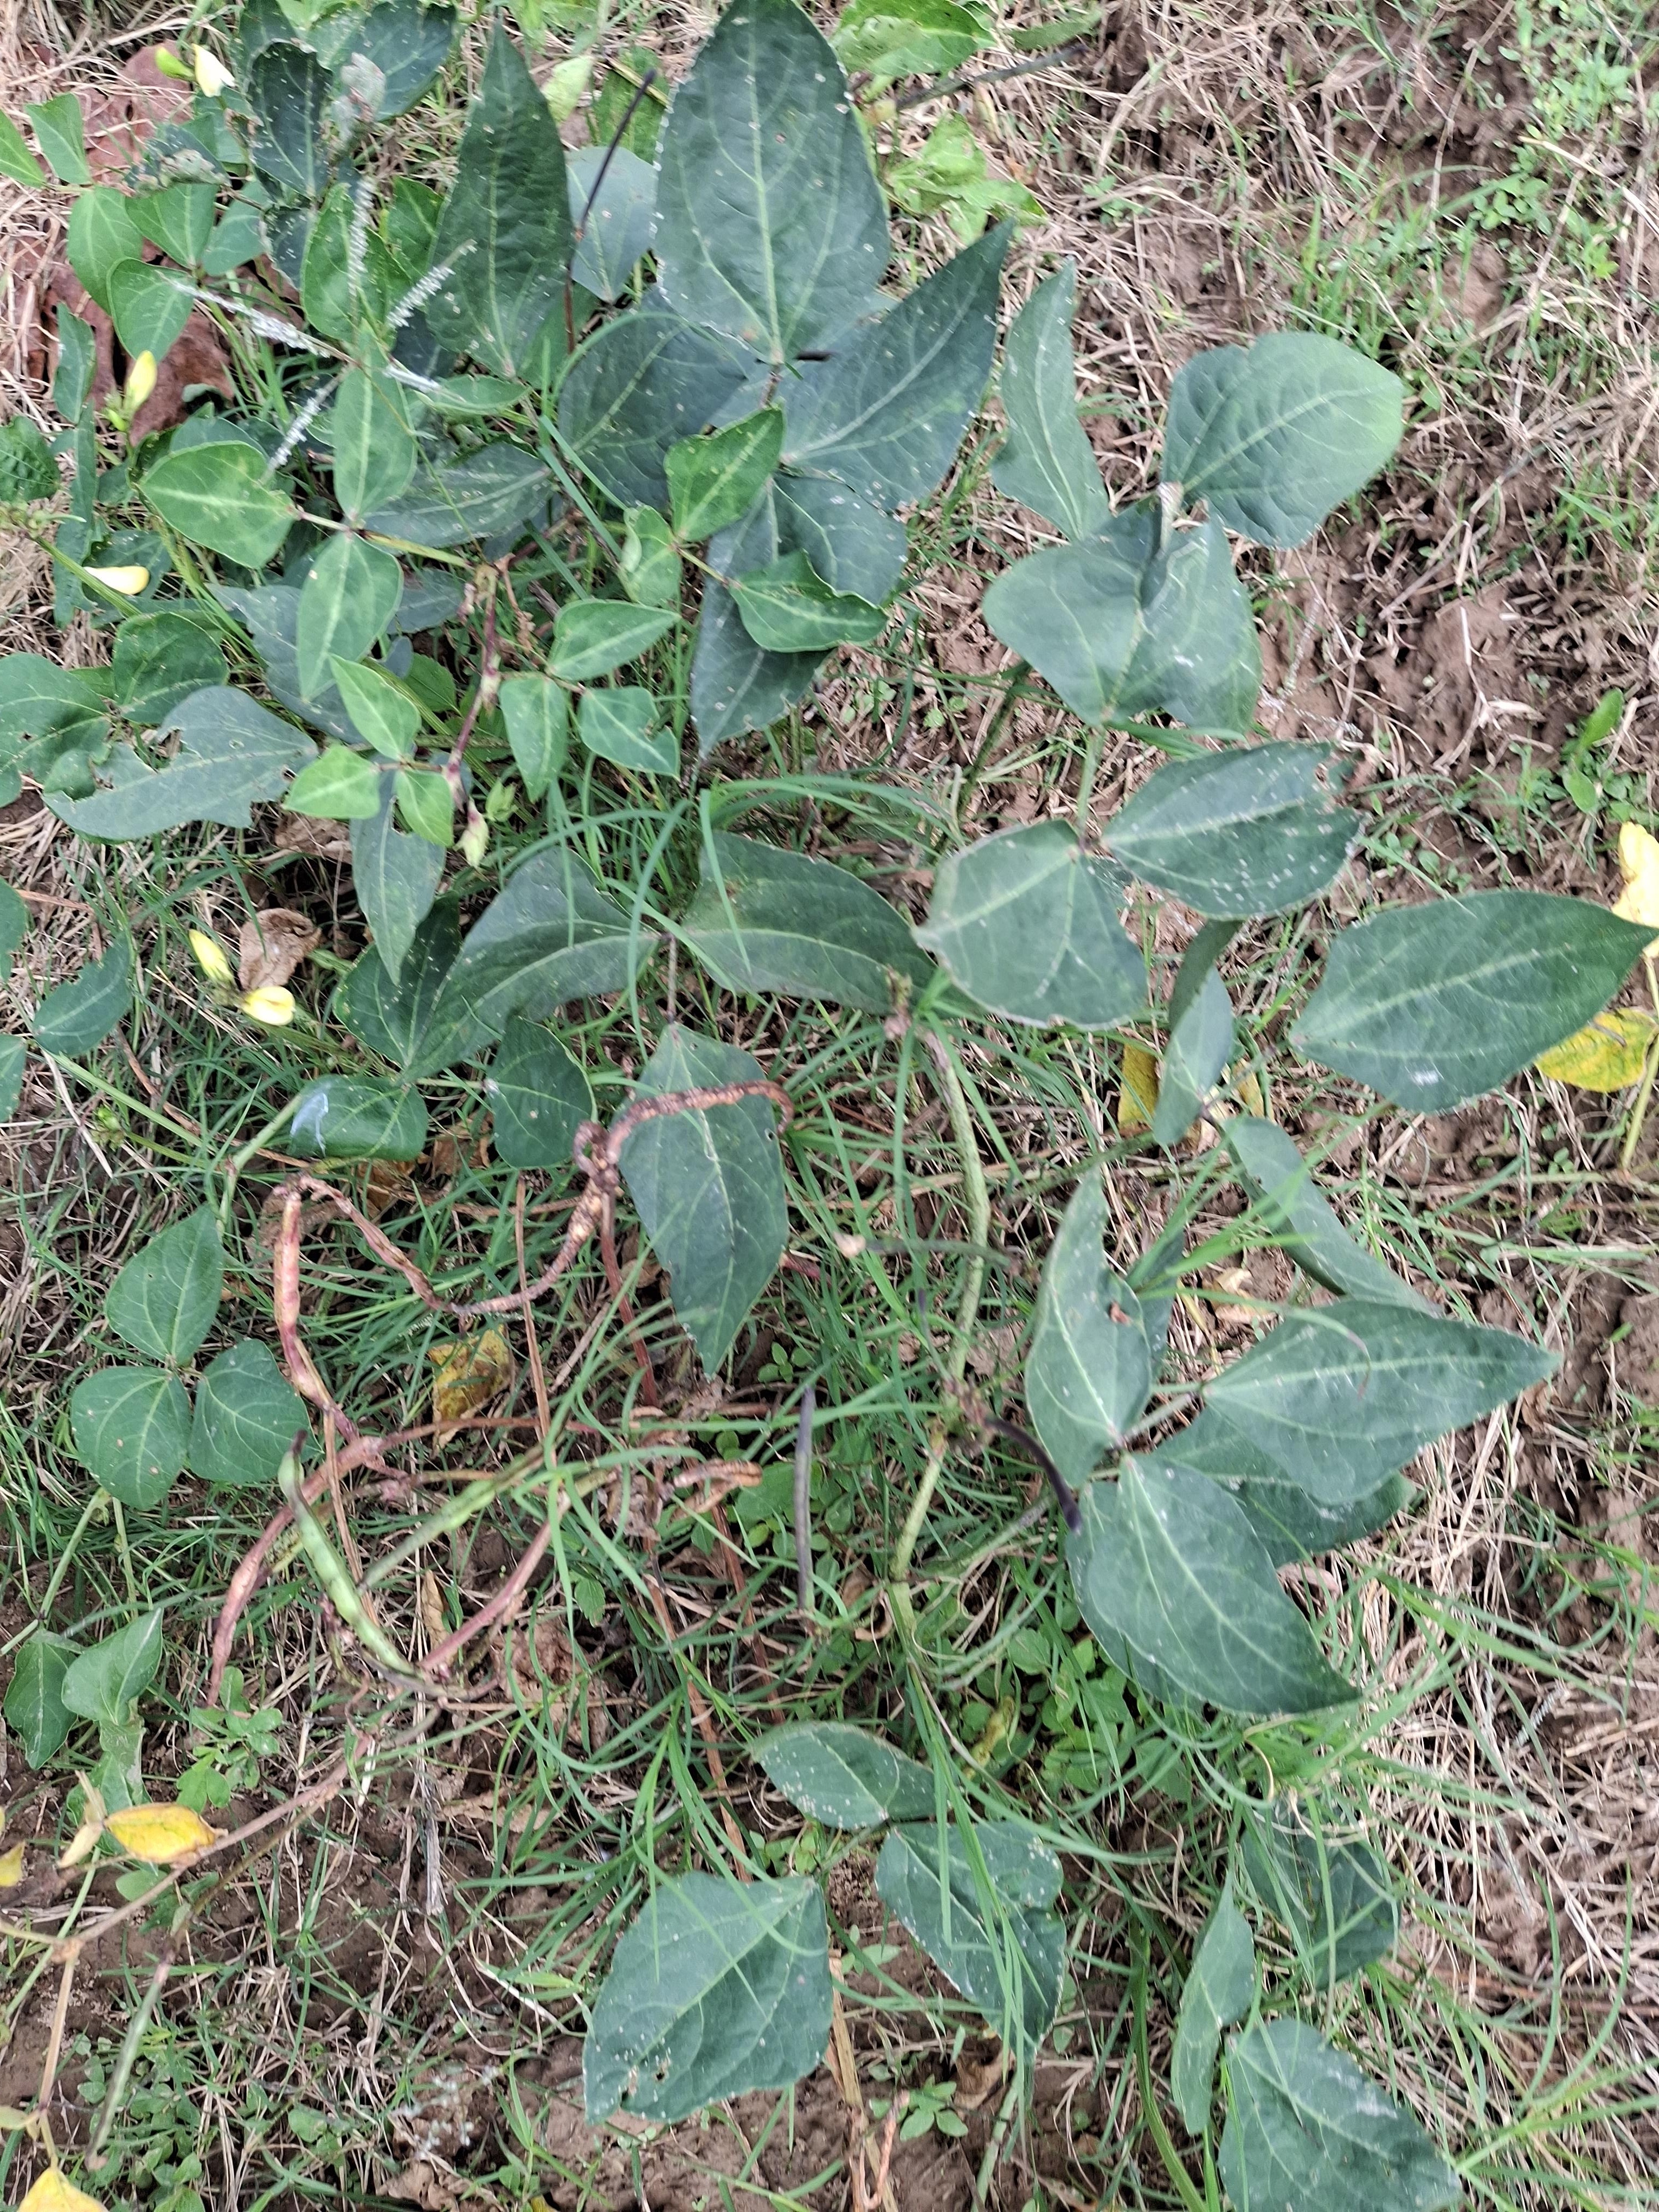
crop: cowpea
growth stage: development pod
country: Nigeria
